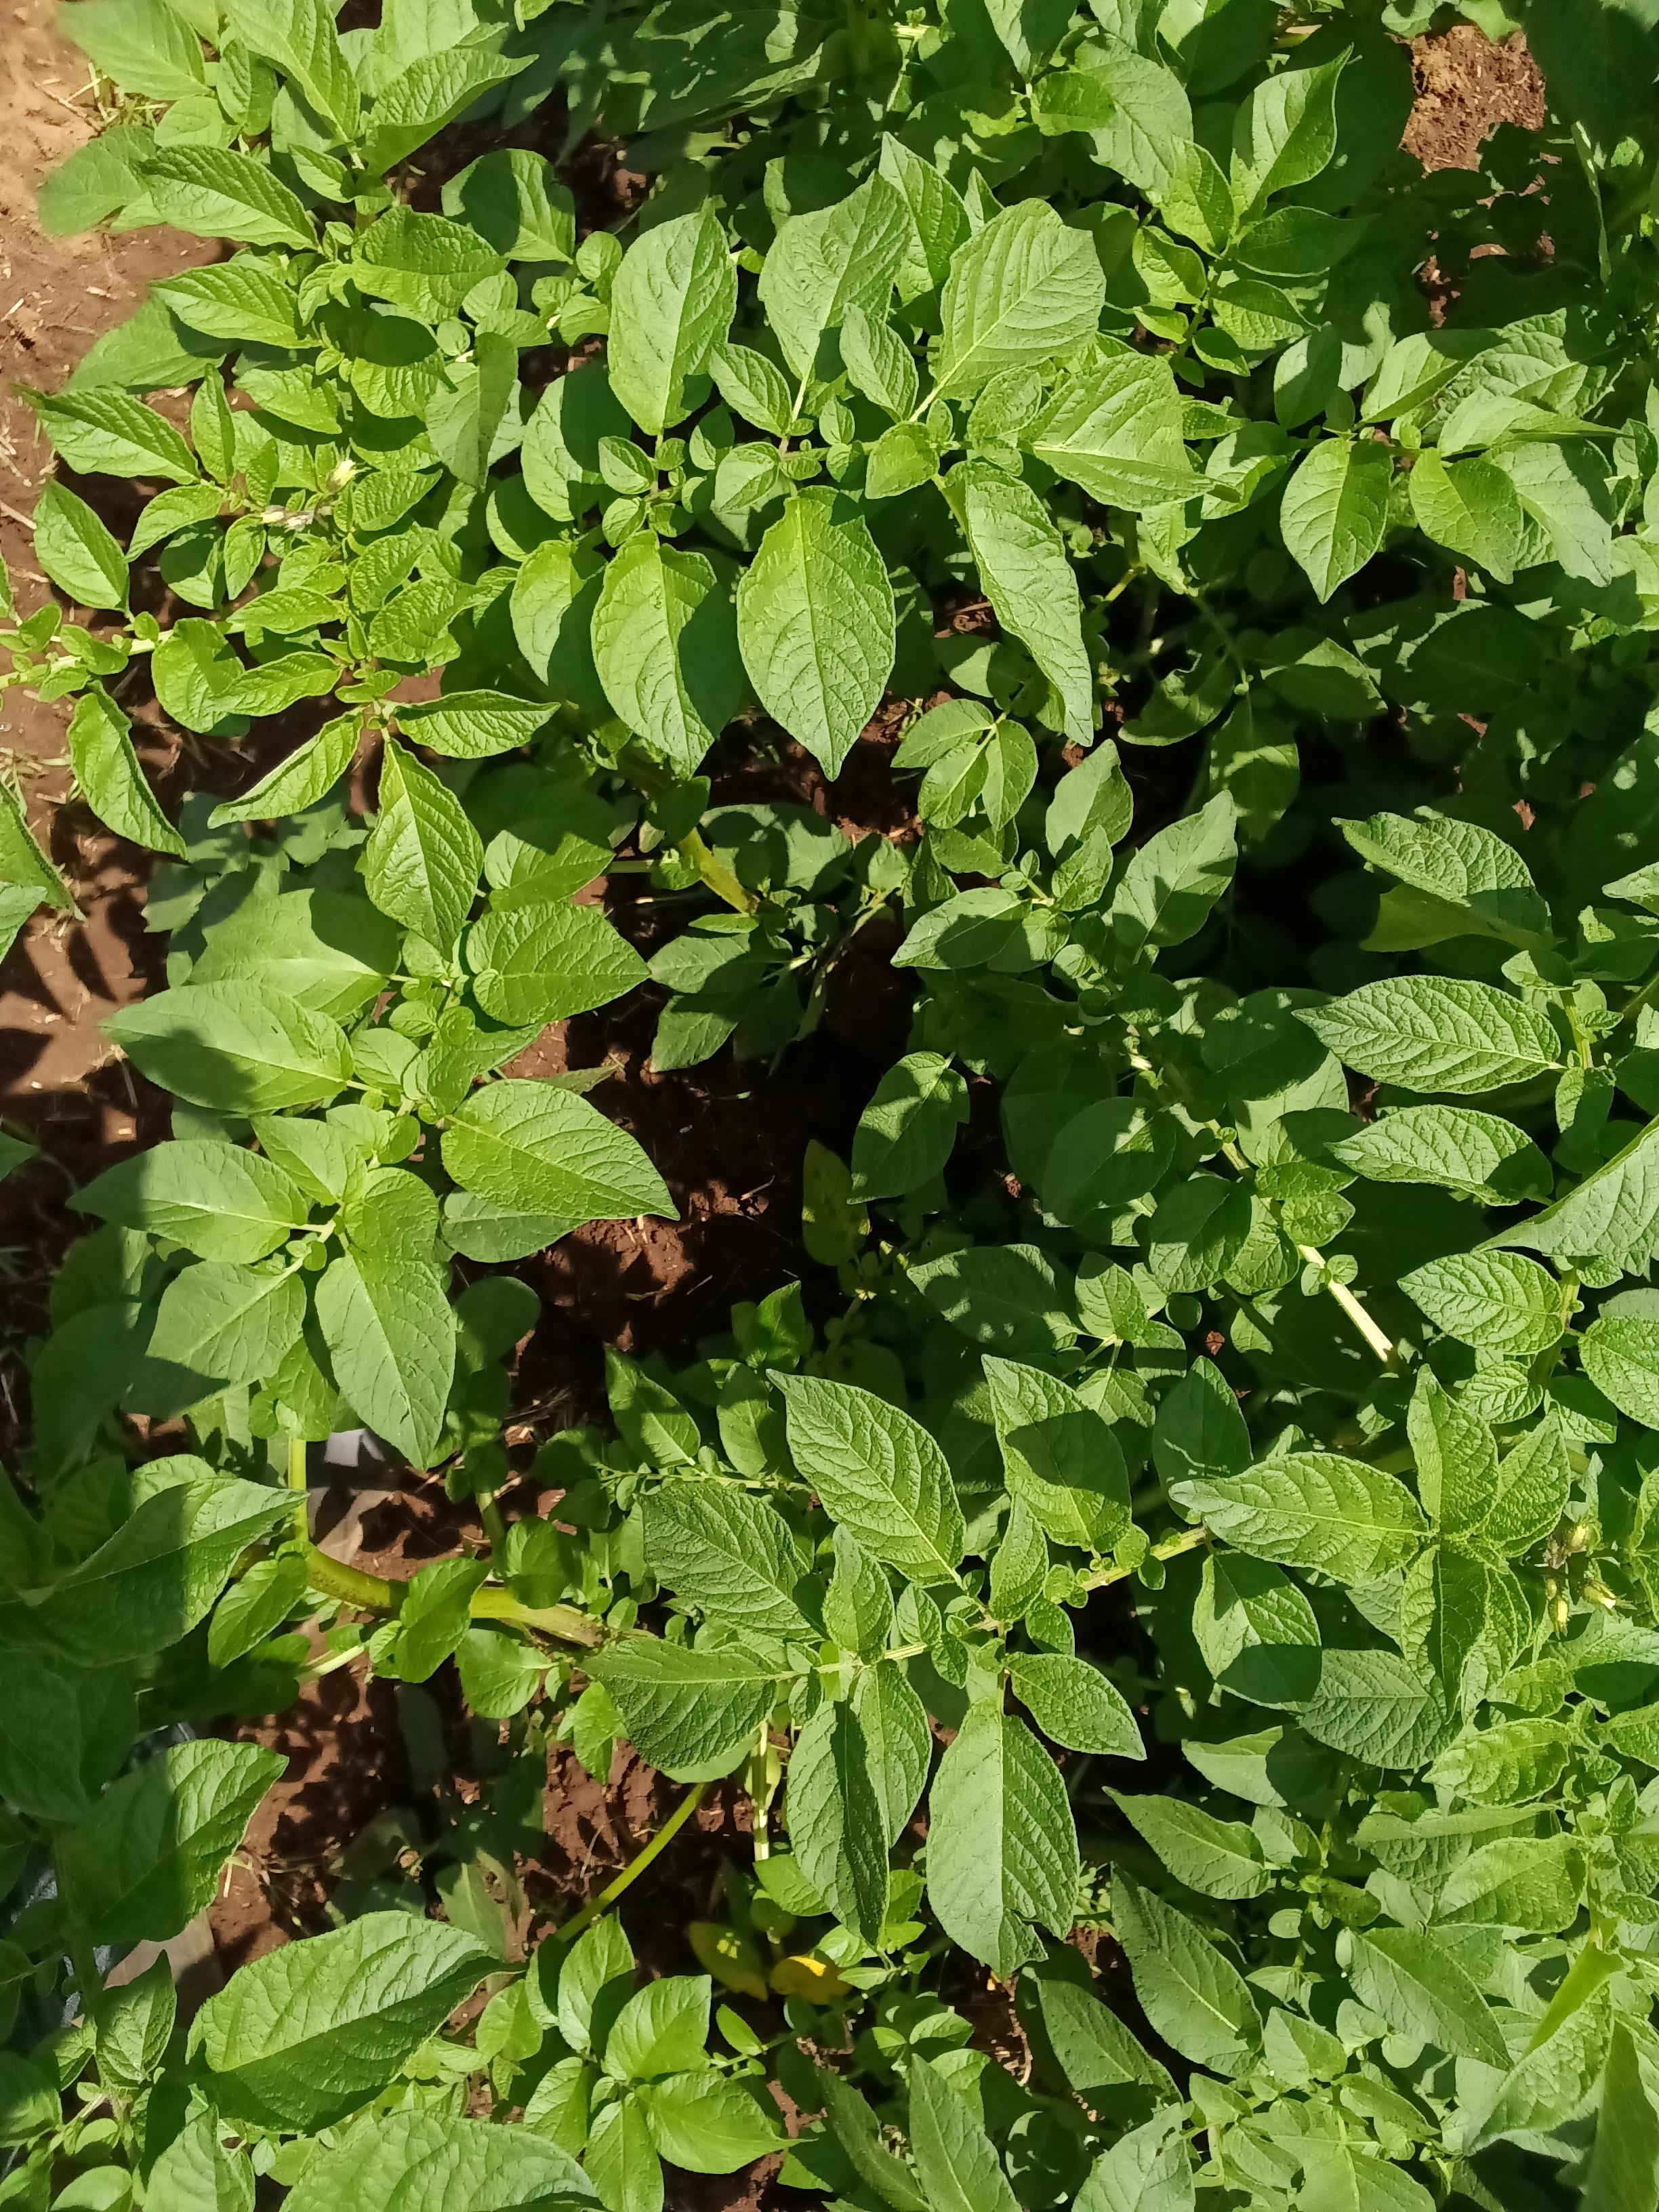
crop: potato
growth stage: vegetative
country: Kenya
